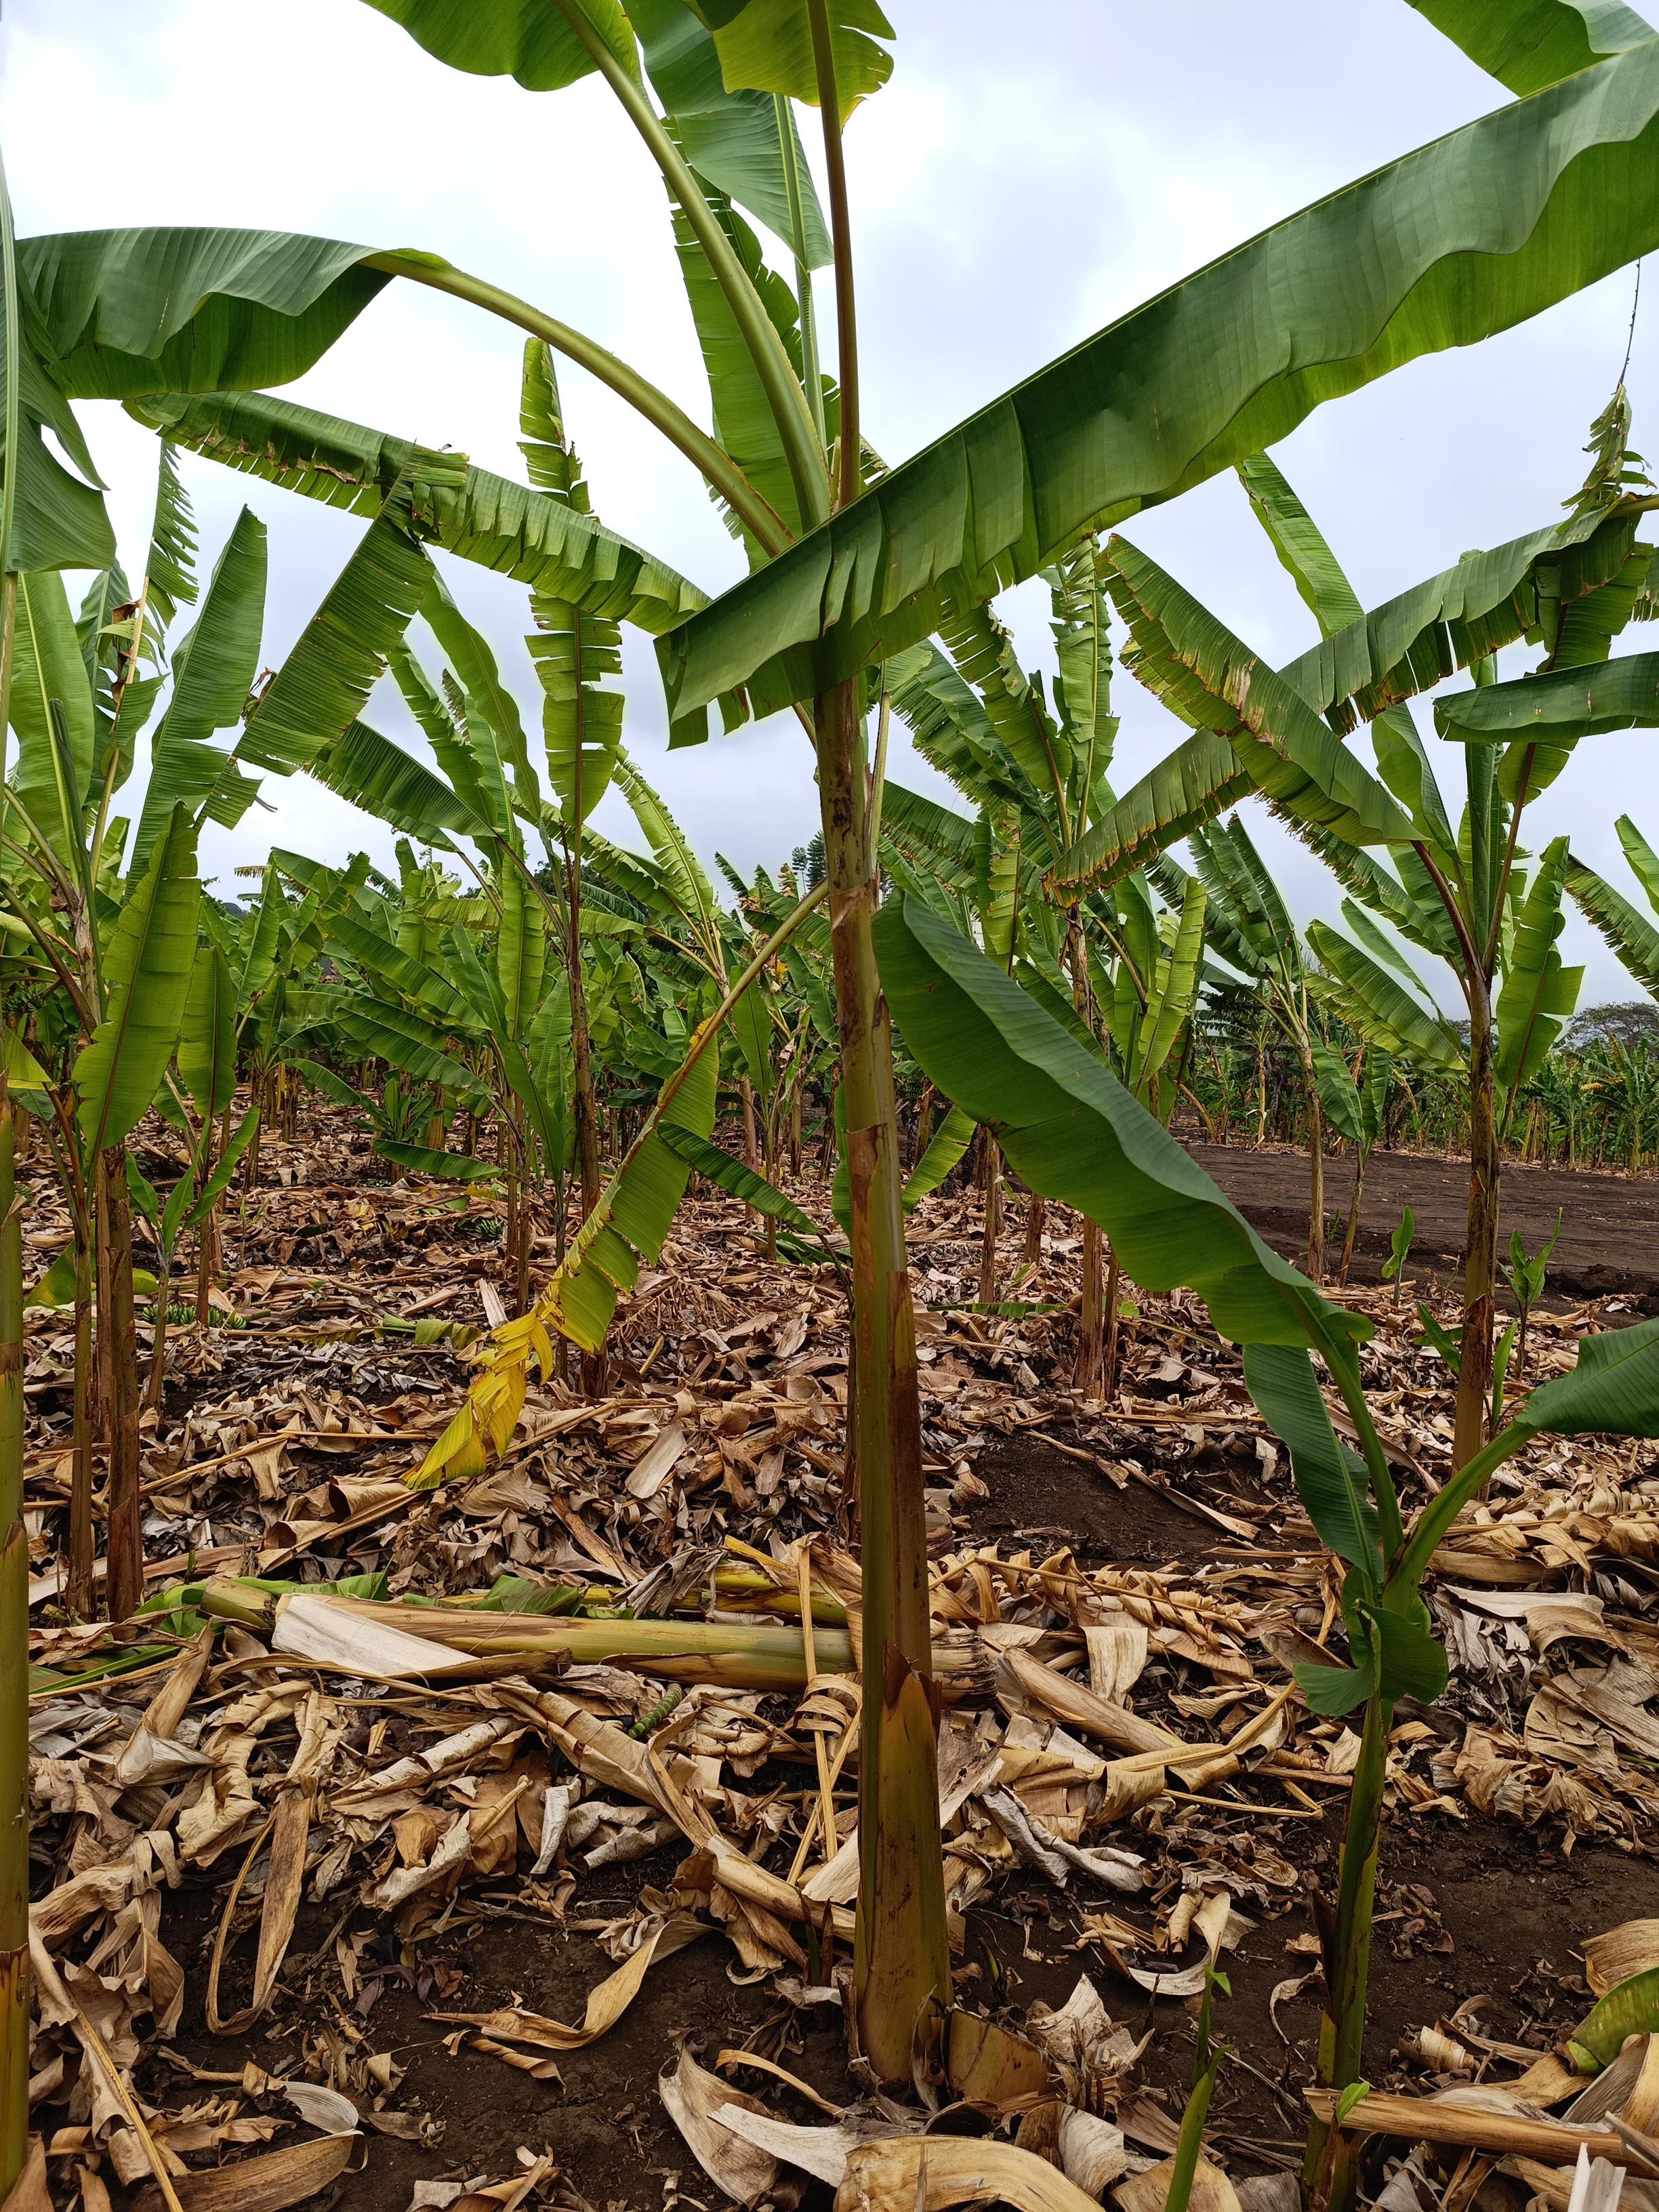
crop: banana
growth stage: vegetative
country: Tanzania
